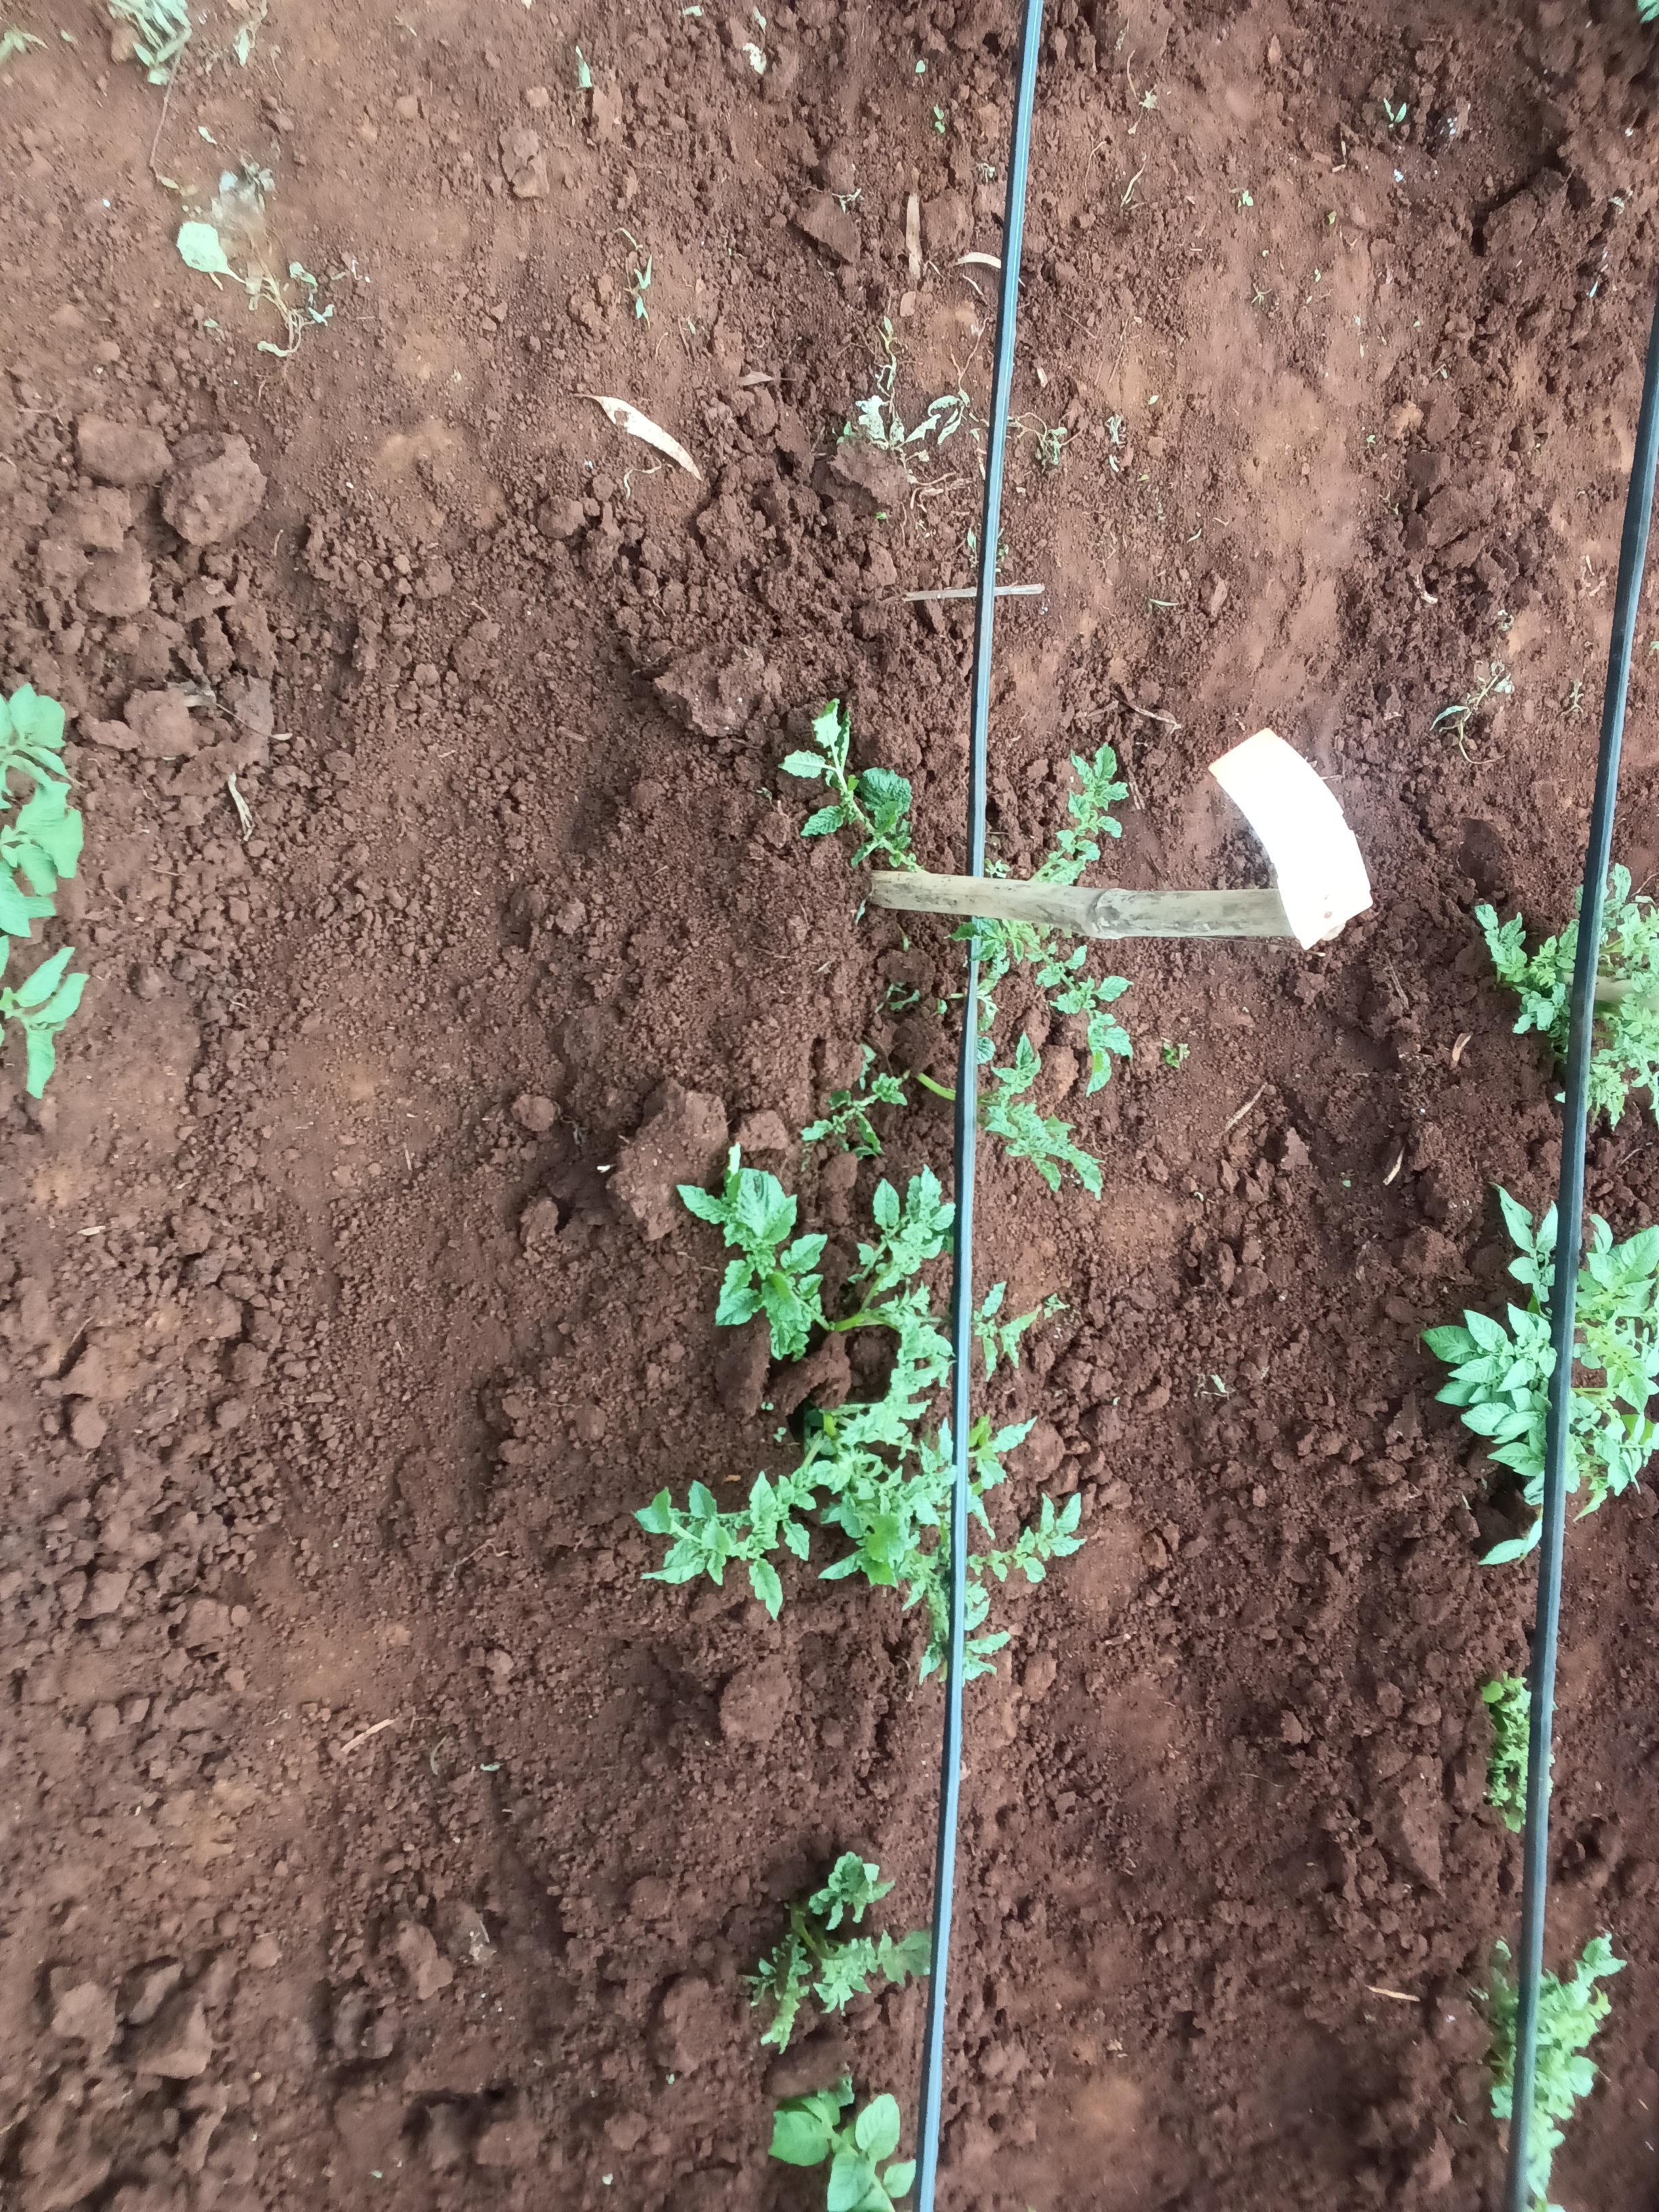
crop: potato
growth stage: sprouting emergence
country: Kenya
